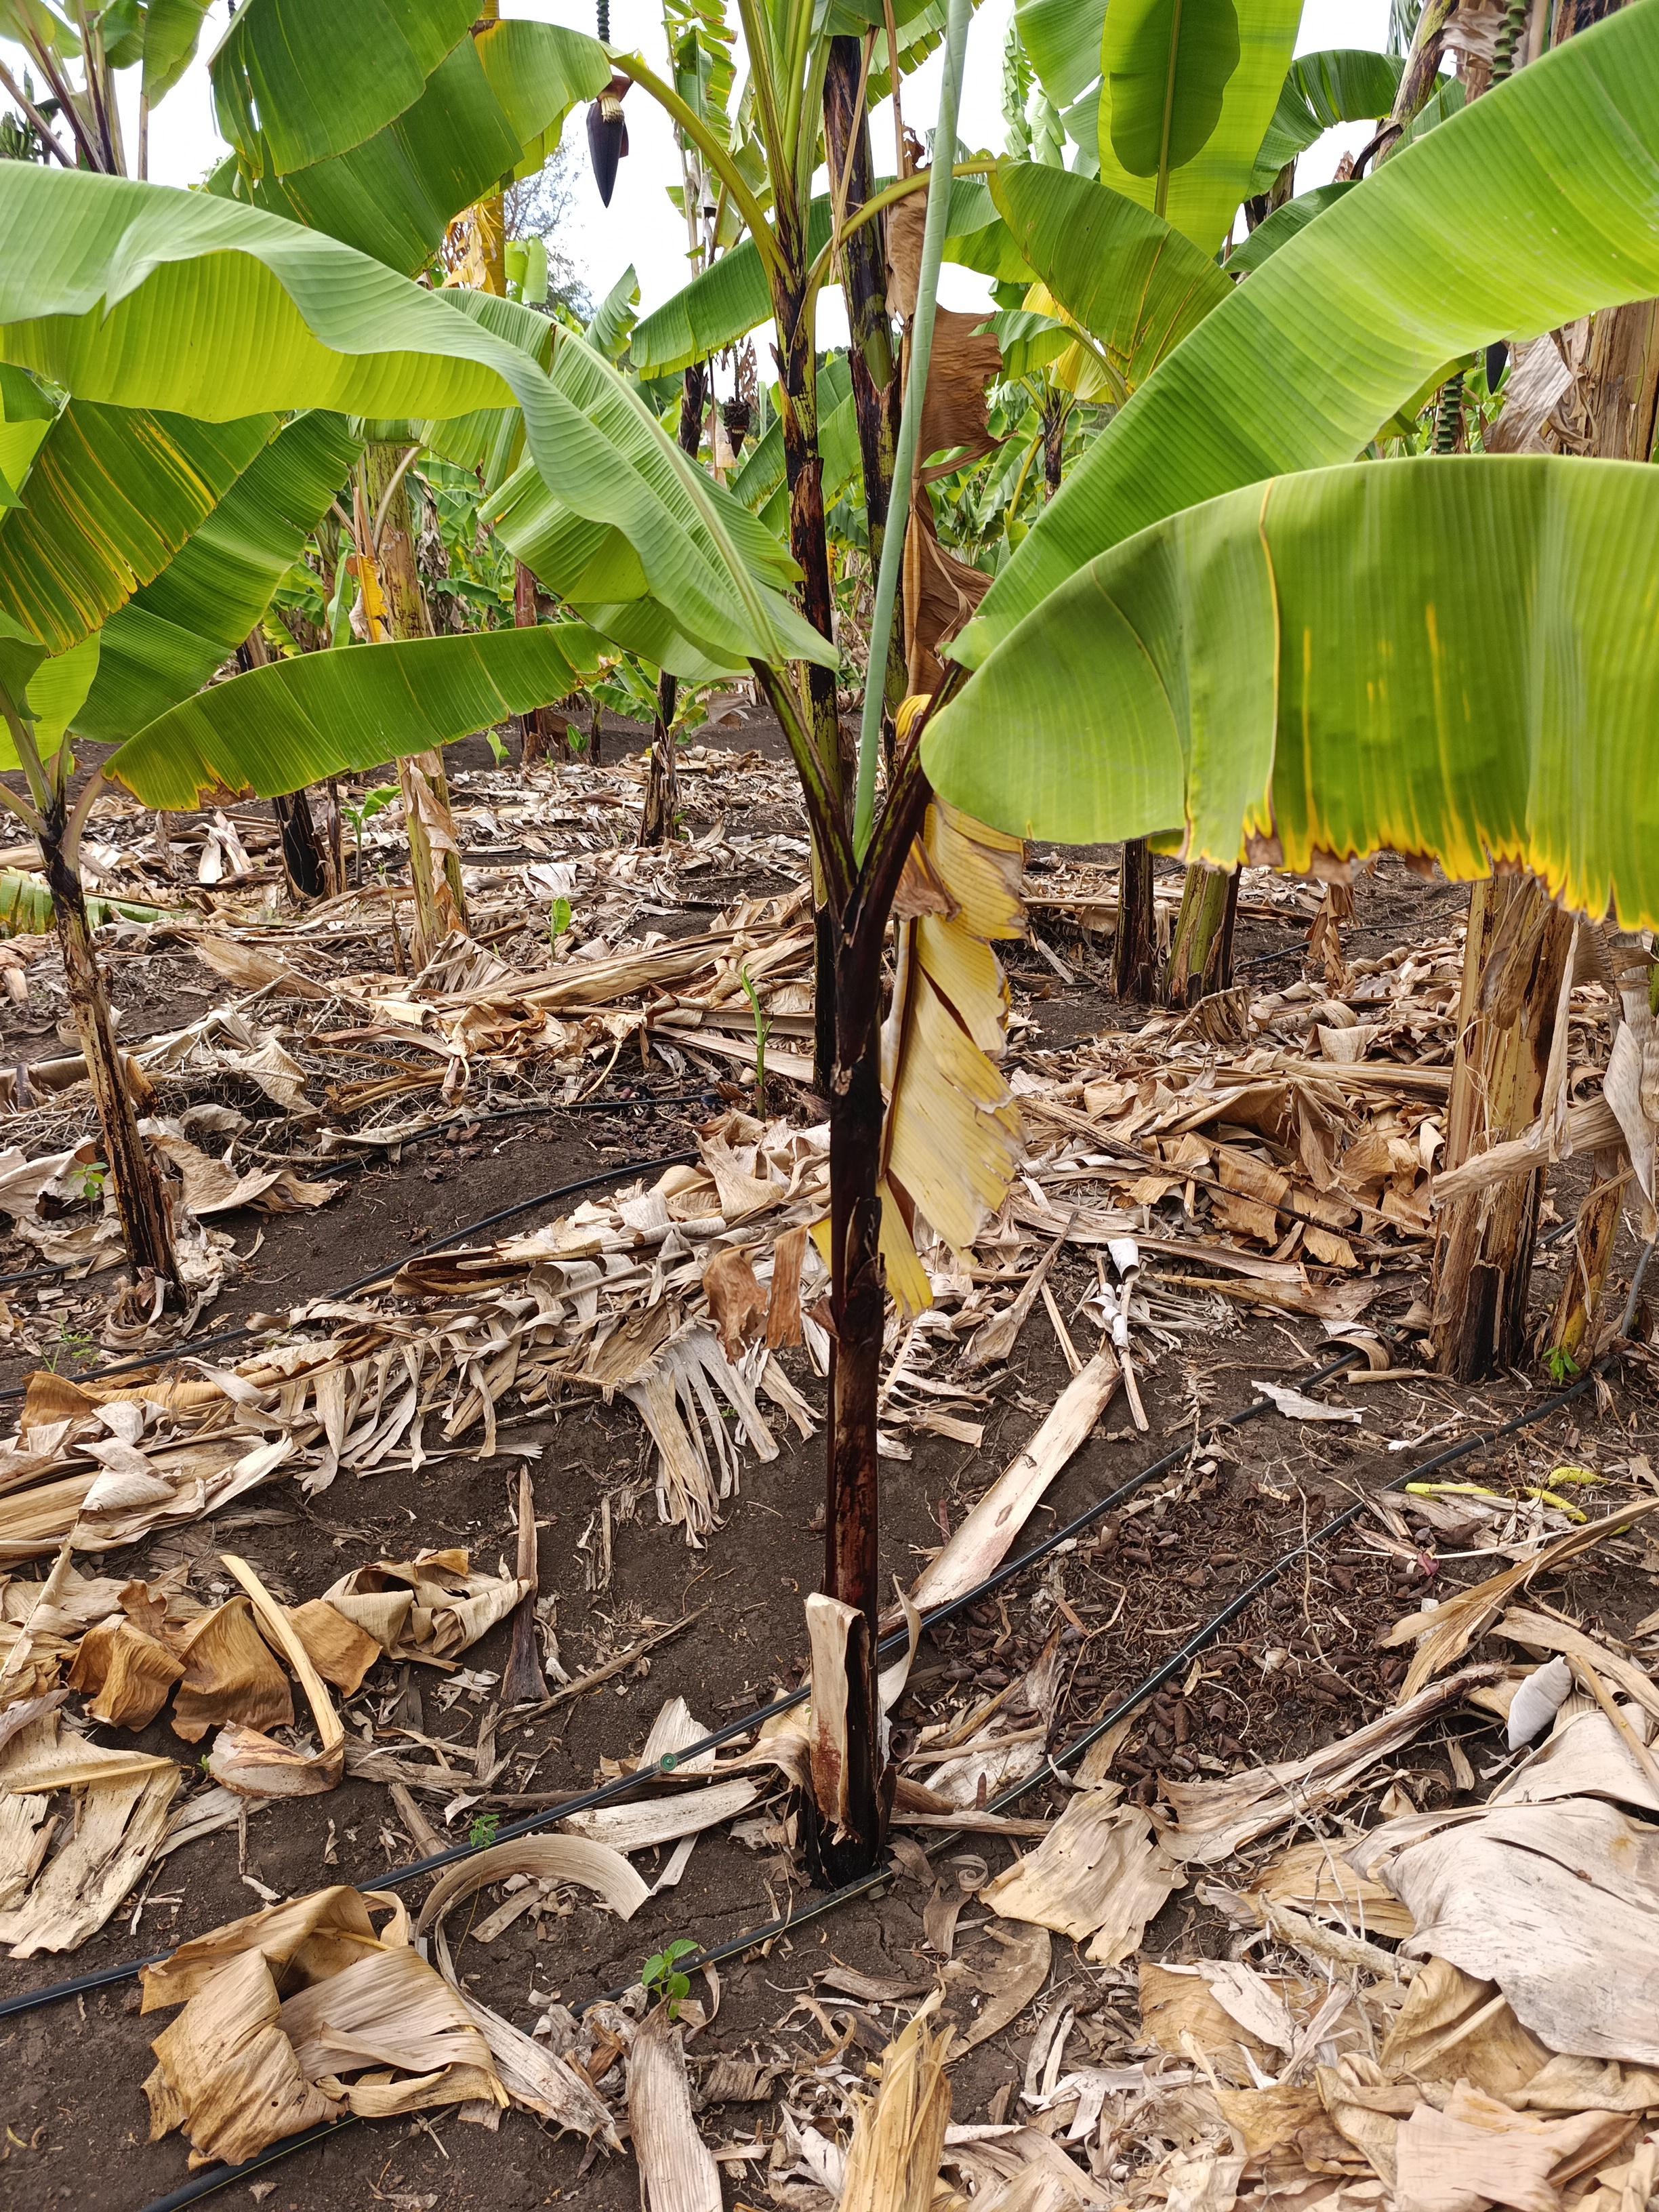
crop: banana
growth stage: vegetative
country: Tanzania
